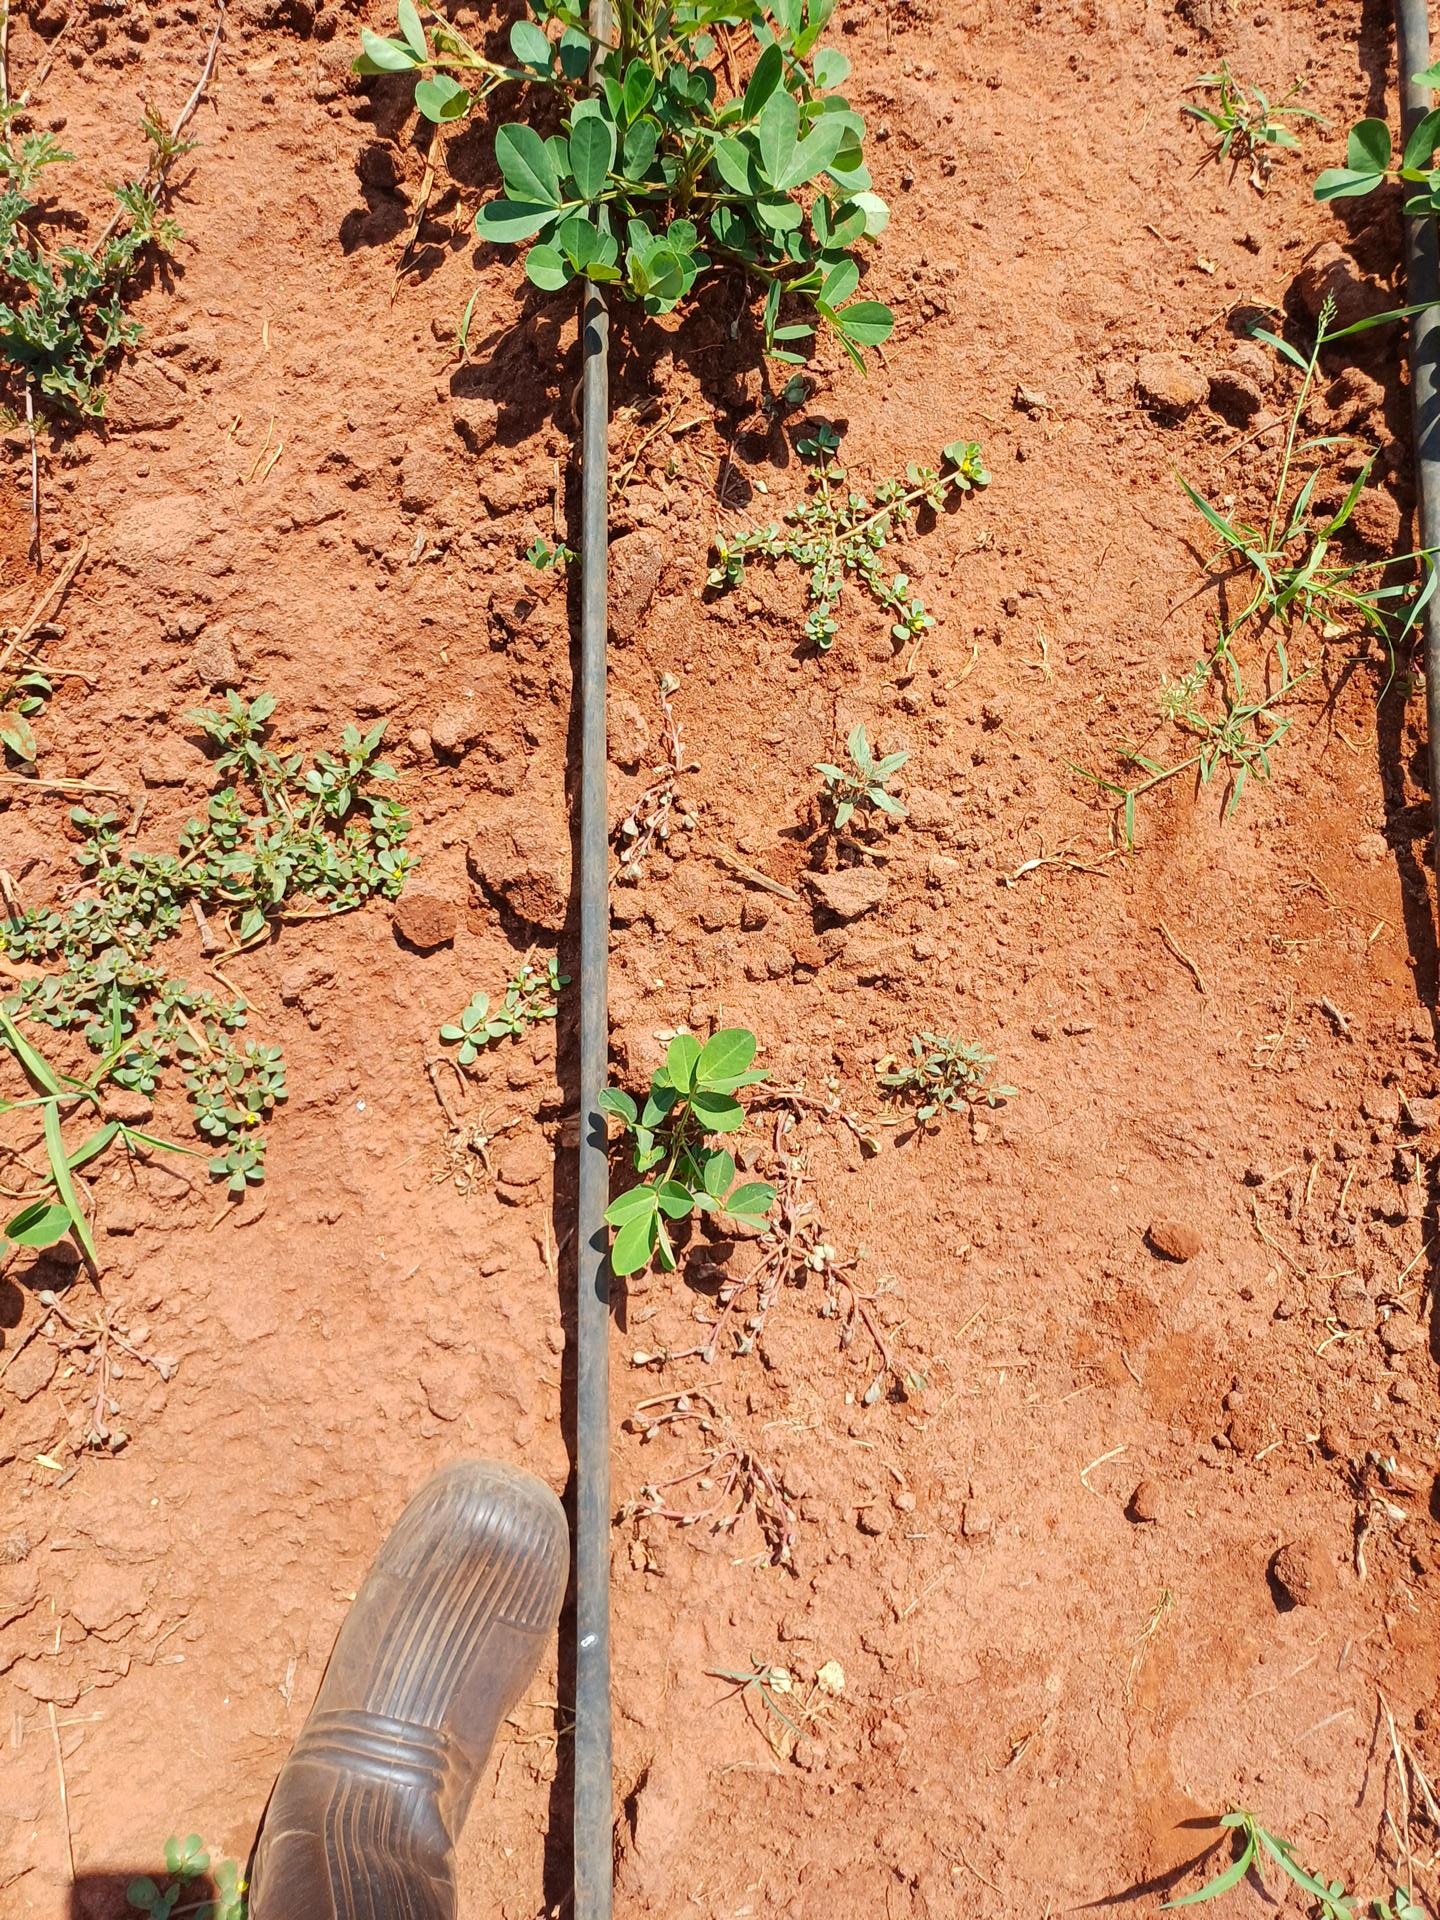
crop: groundnut
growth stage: vegetative
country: Kenya
